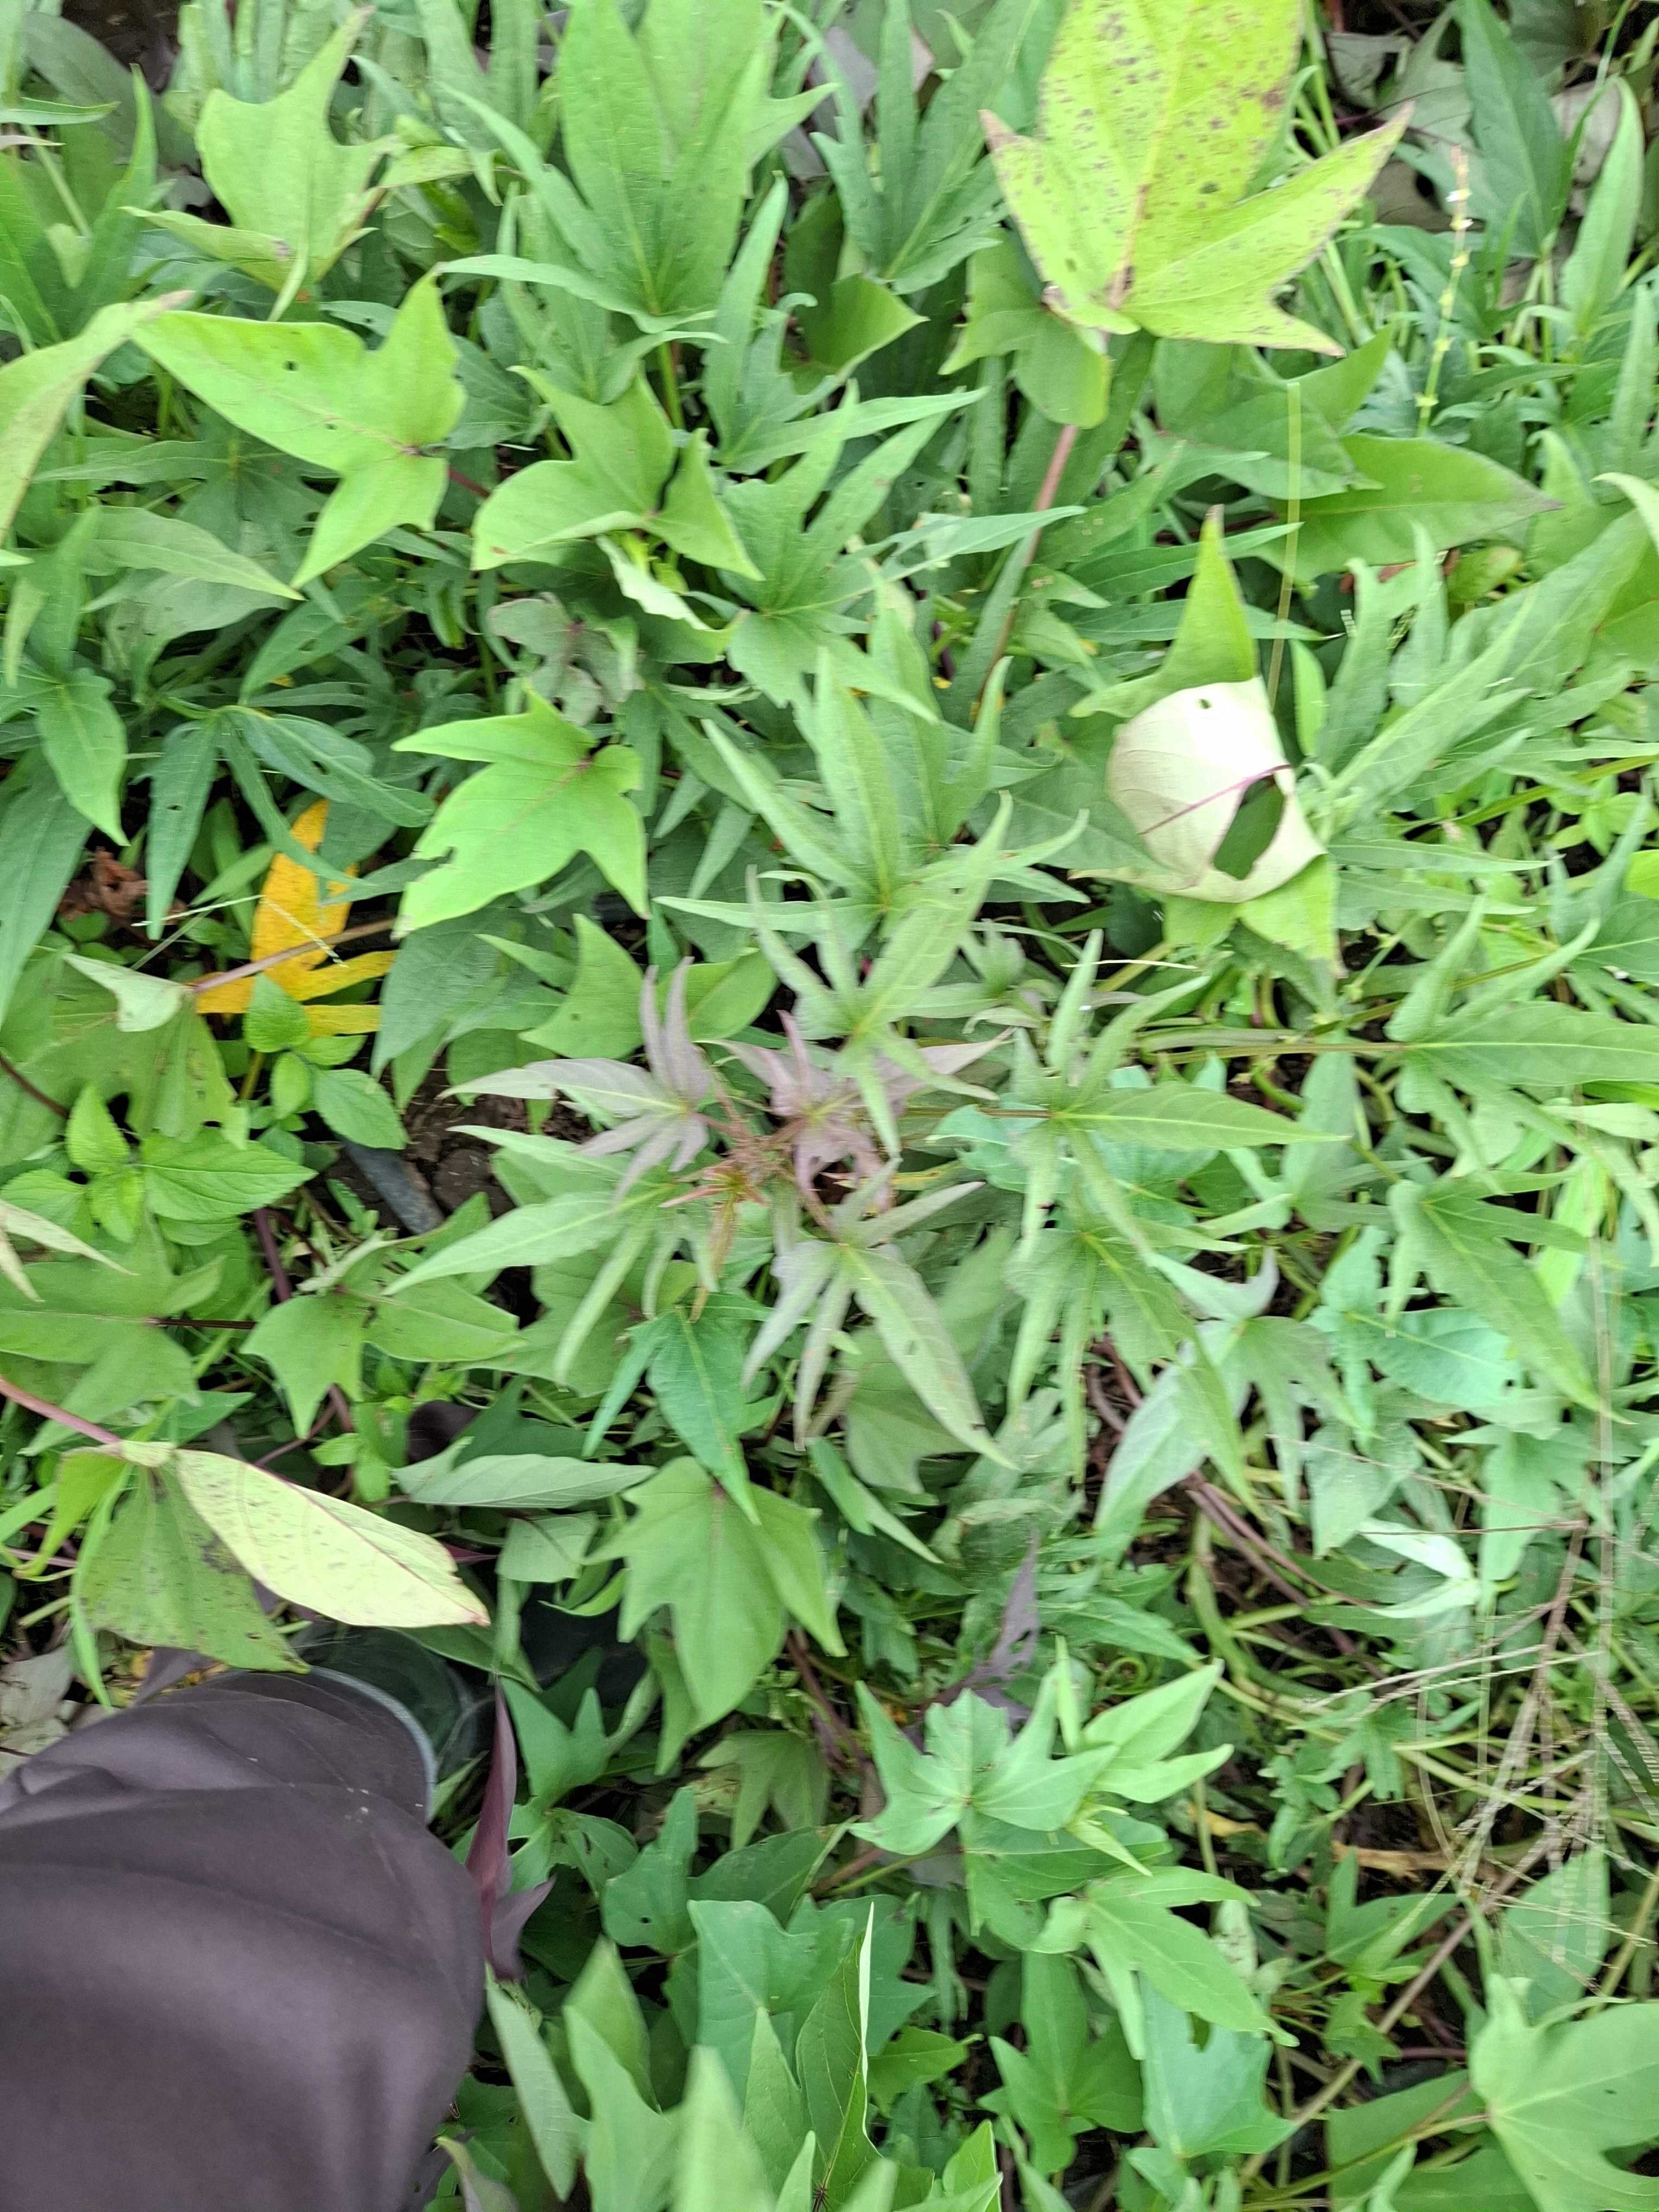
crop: sorghum
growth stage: filling grain
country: Tanzania
